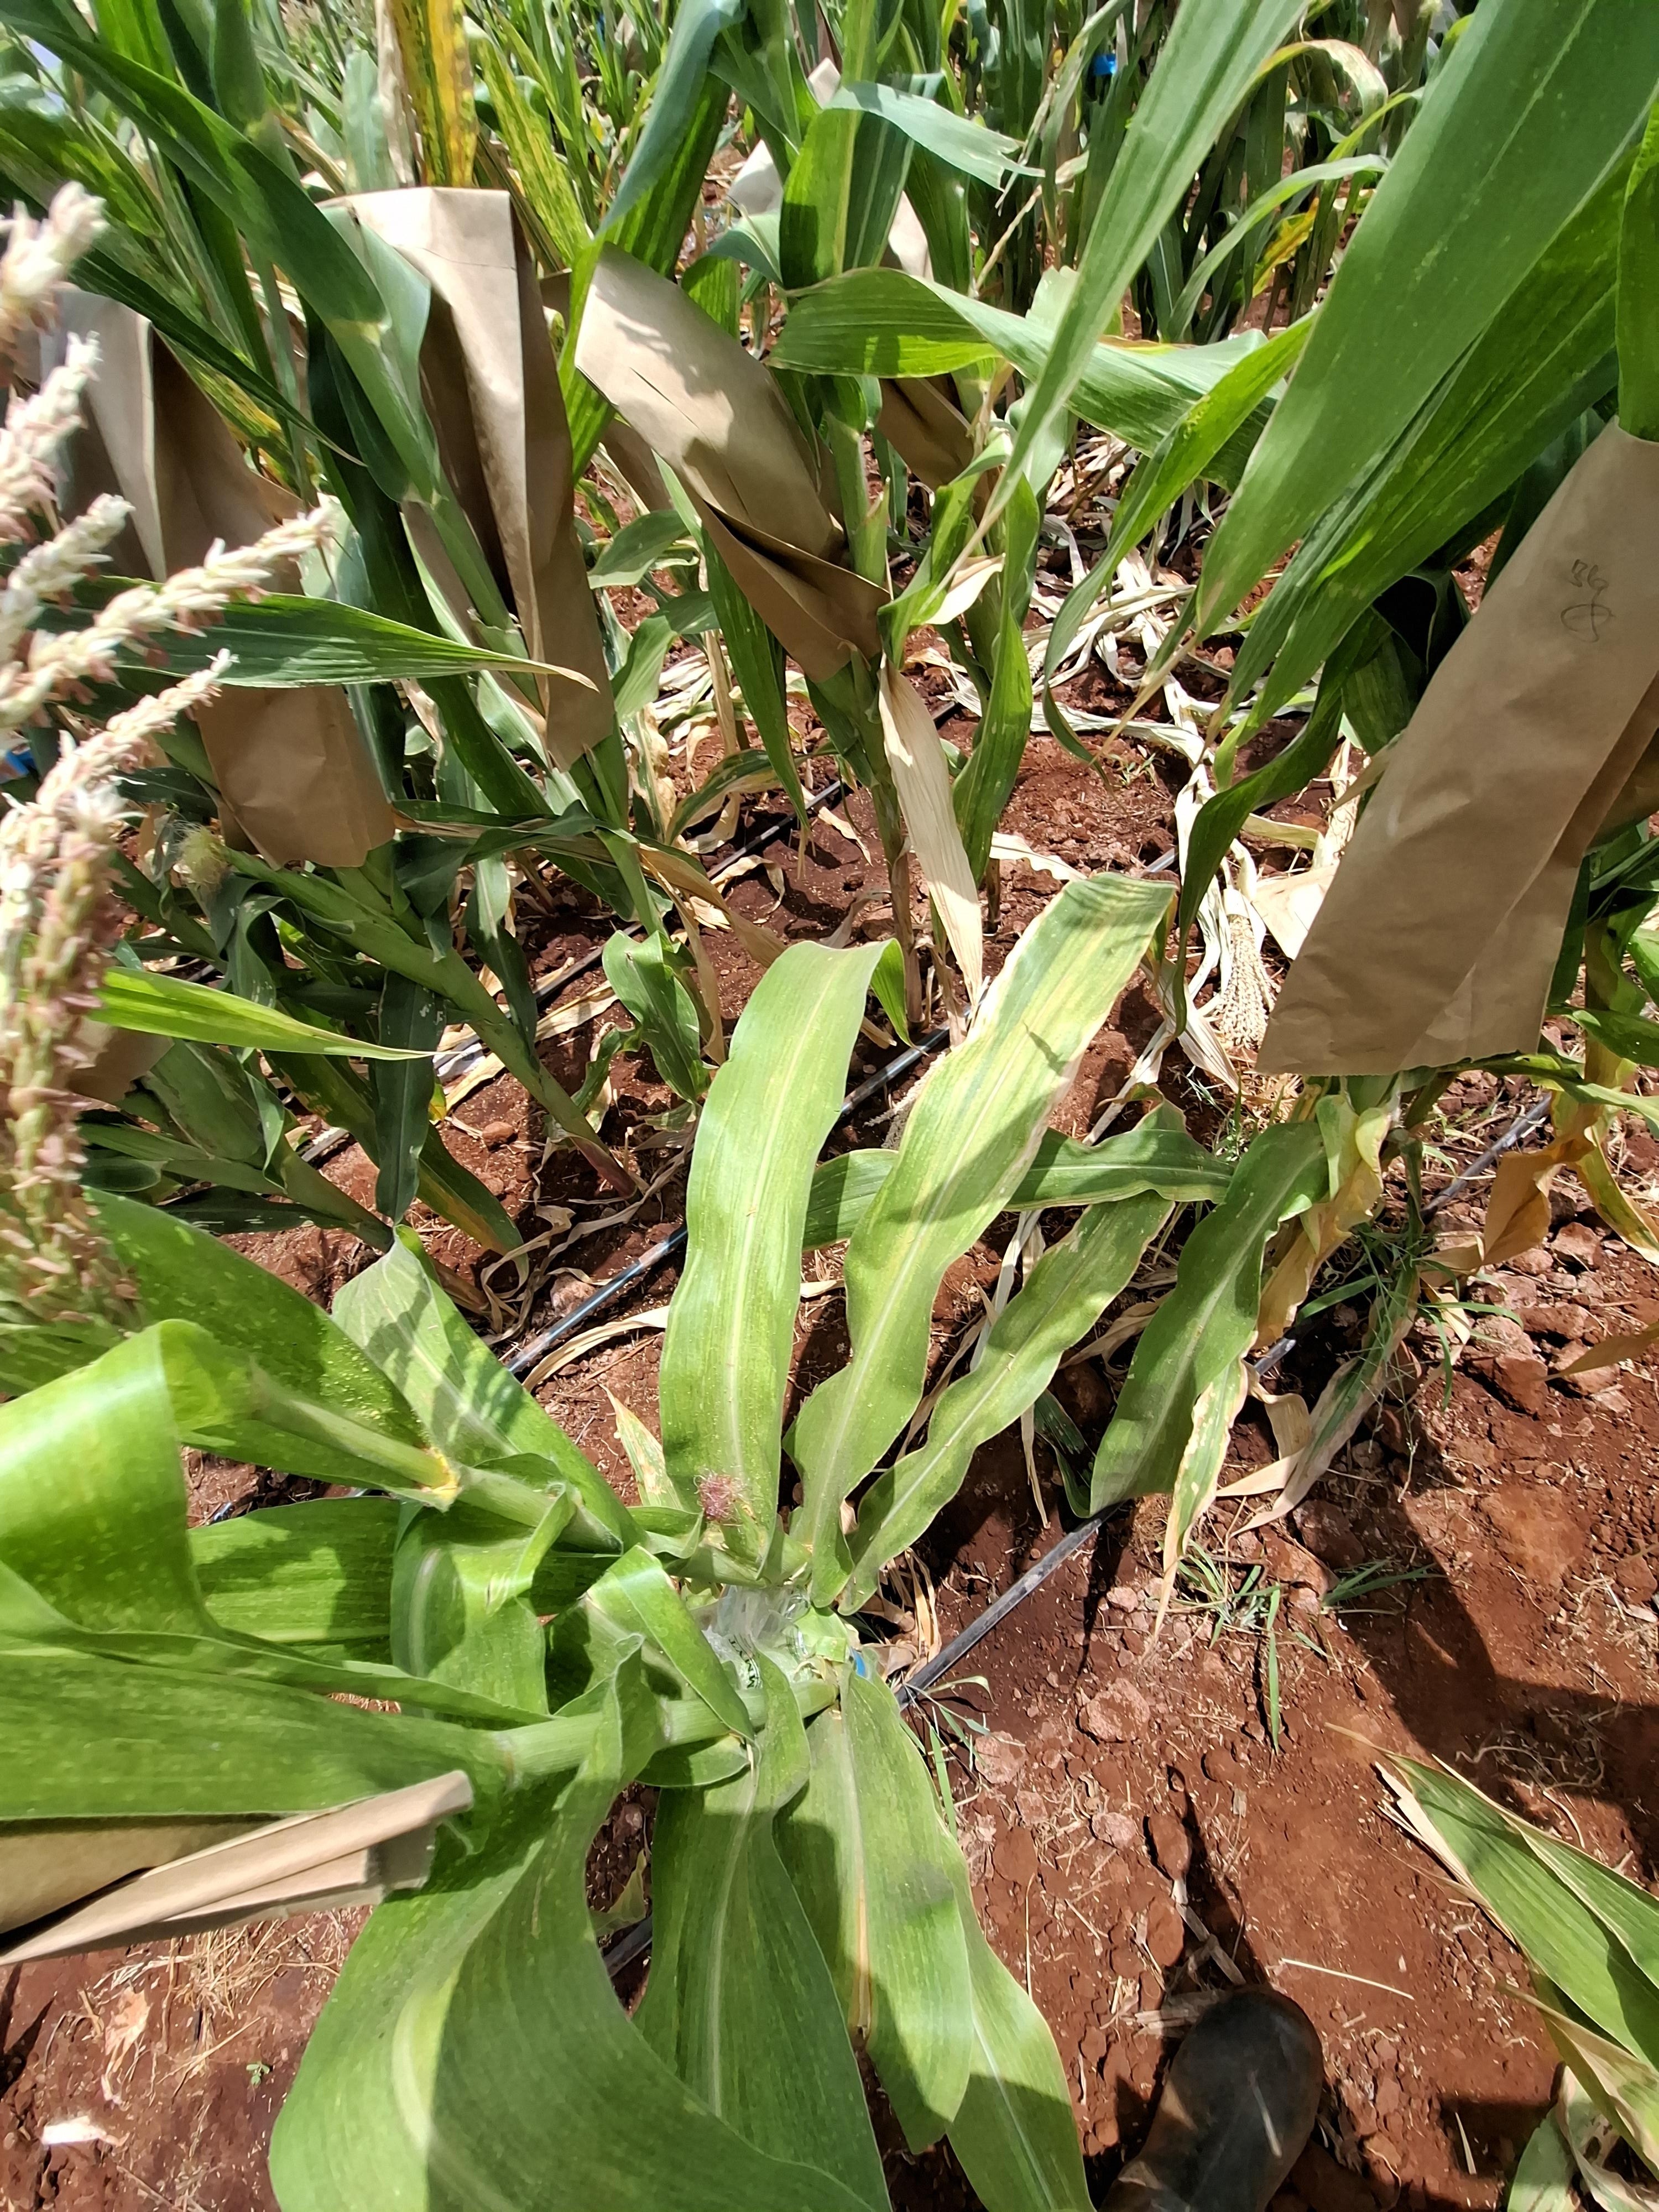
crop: maize
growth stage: flowering
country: Kenya
